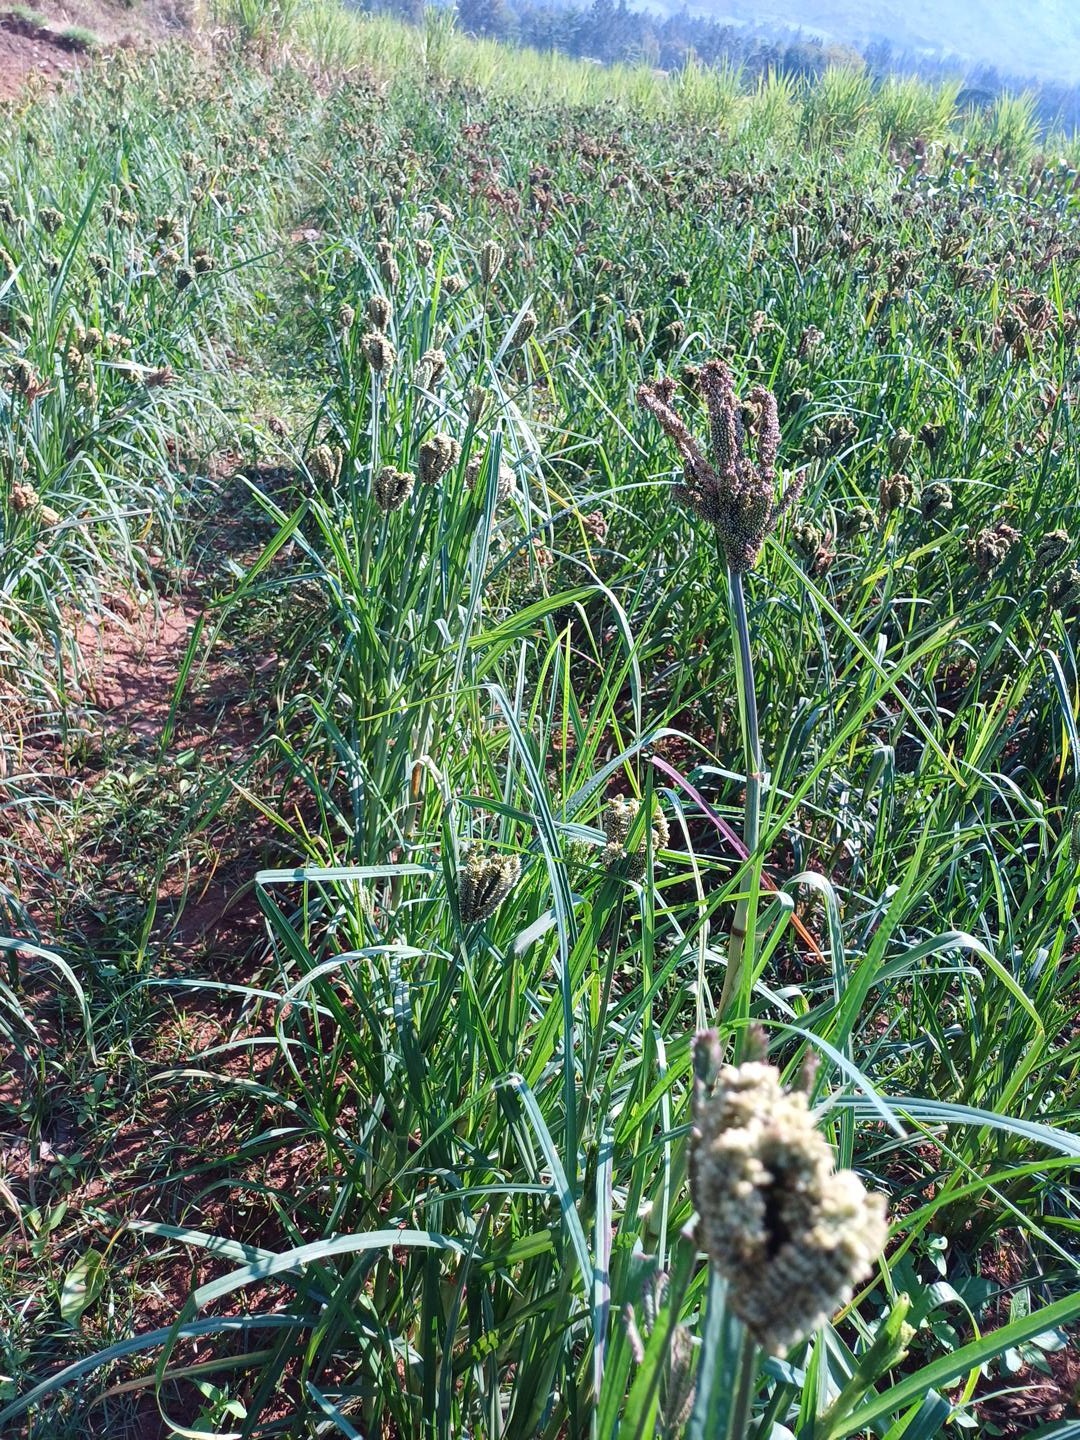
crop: finger millet
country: Kenya
